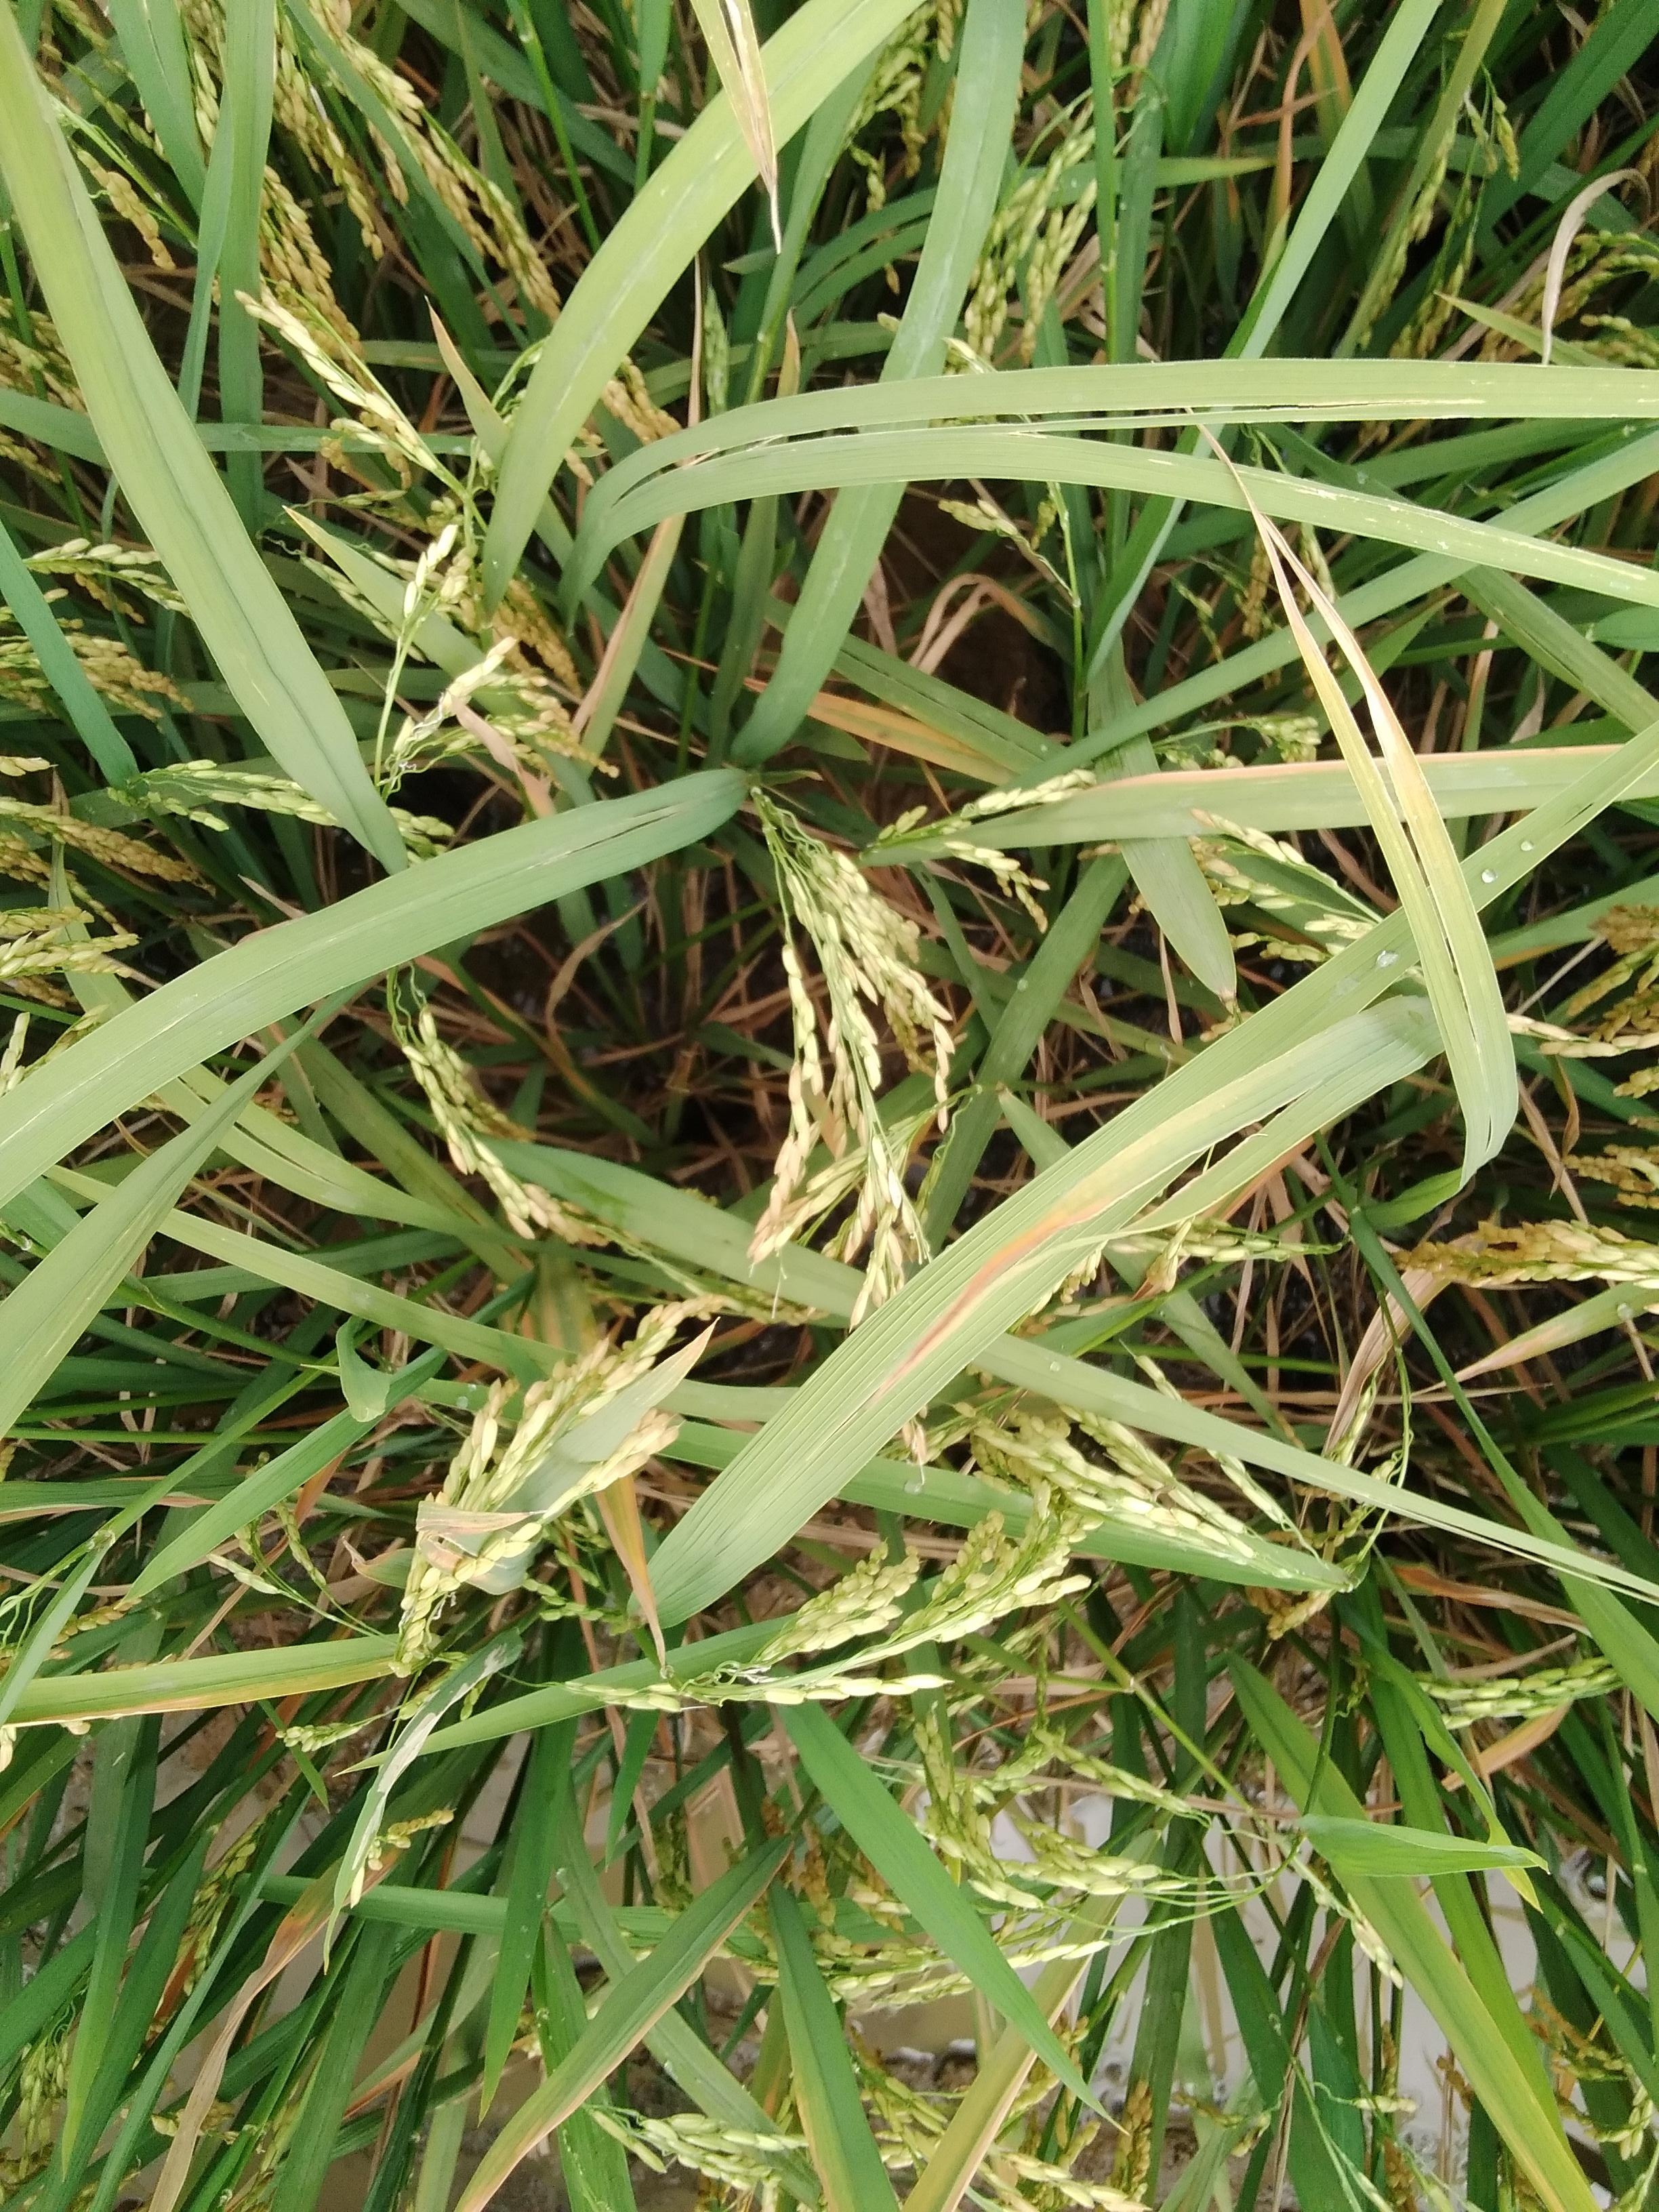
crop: rice
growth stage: ripening
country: Nigeria
